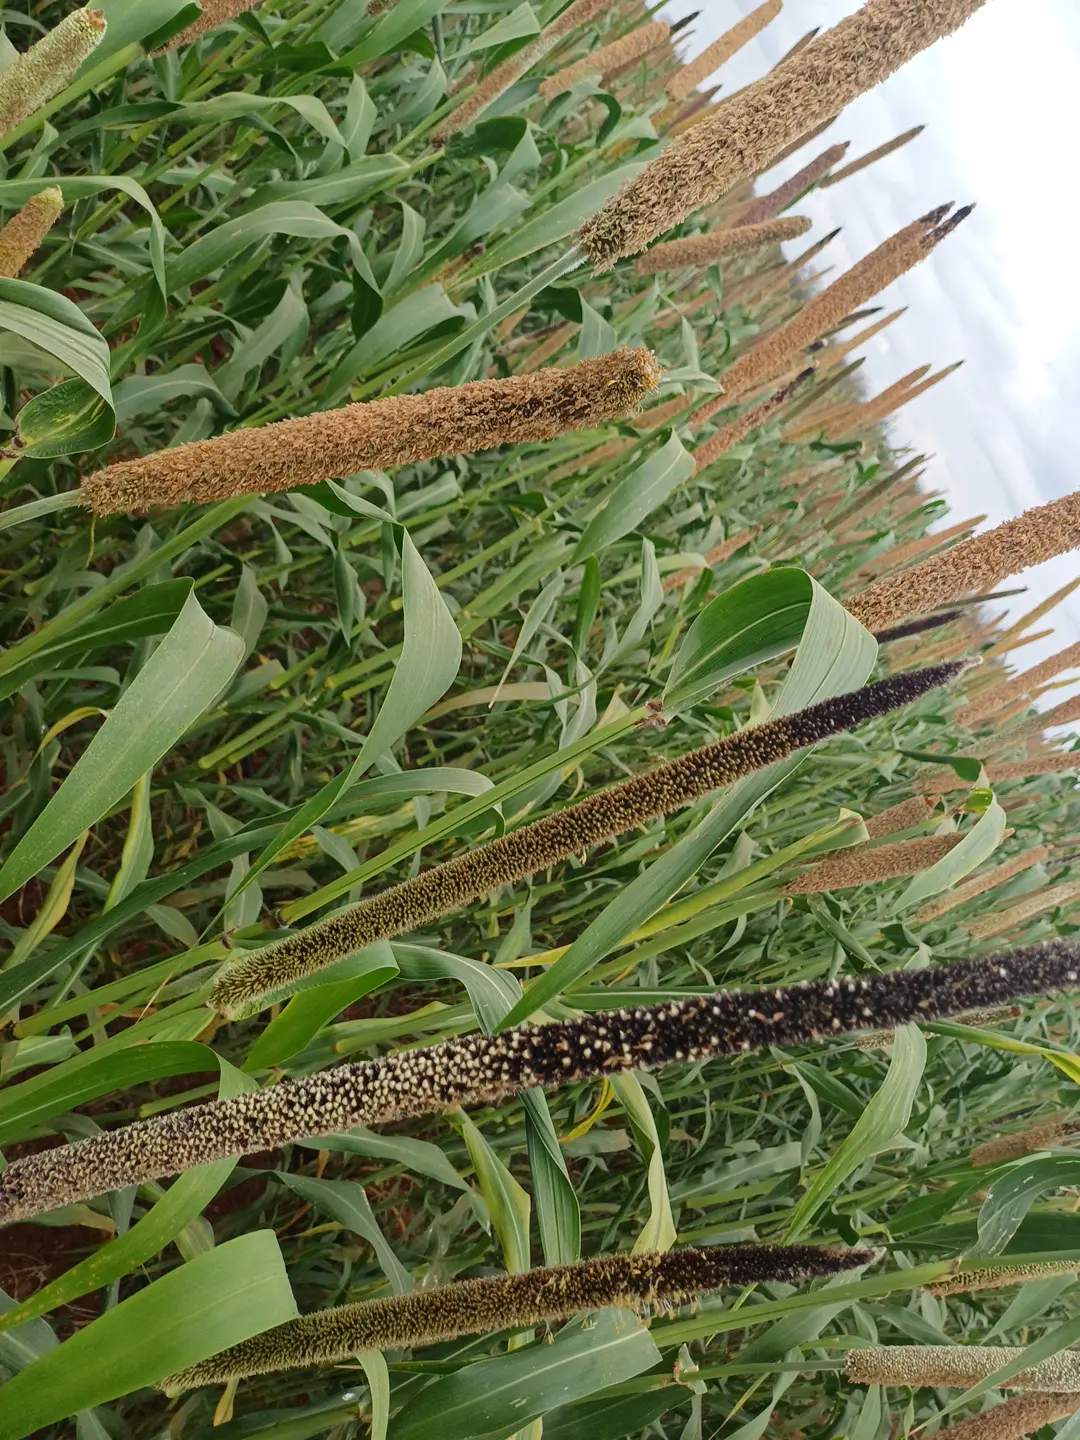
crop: pearl millet
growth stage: filling grain
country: Kenya
